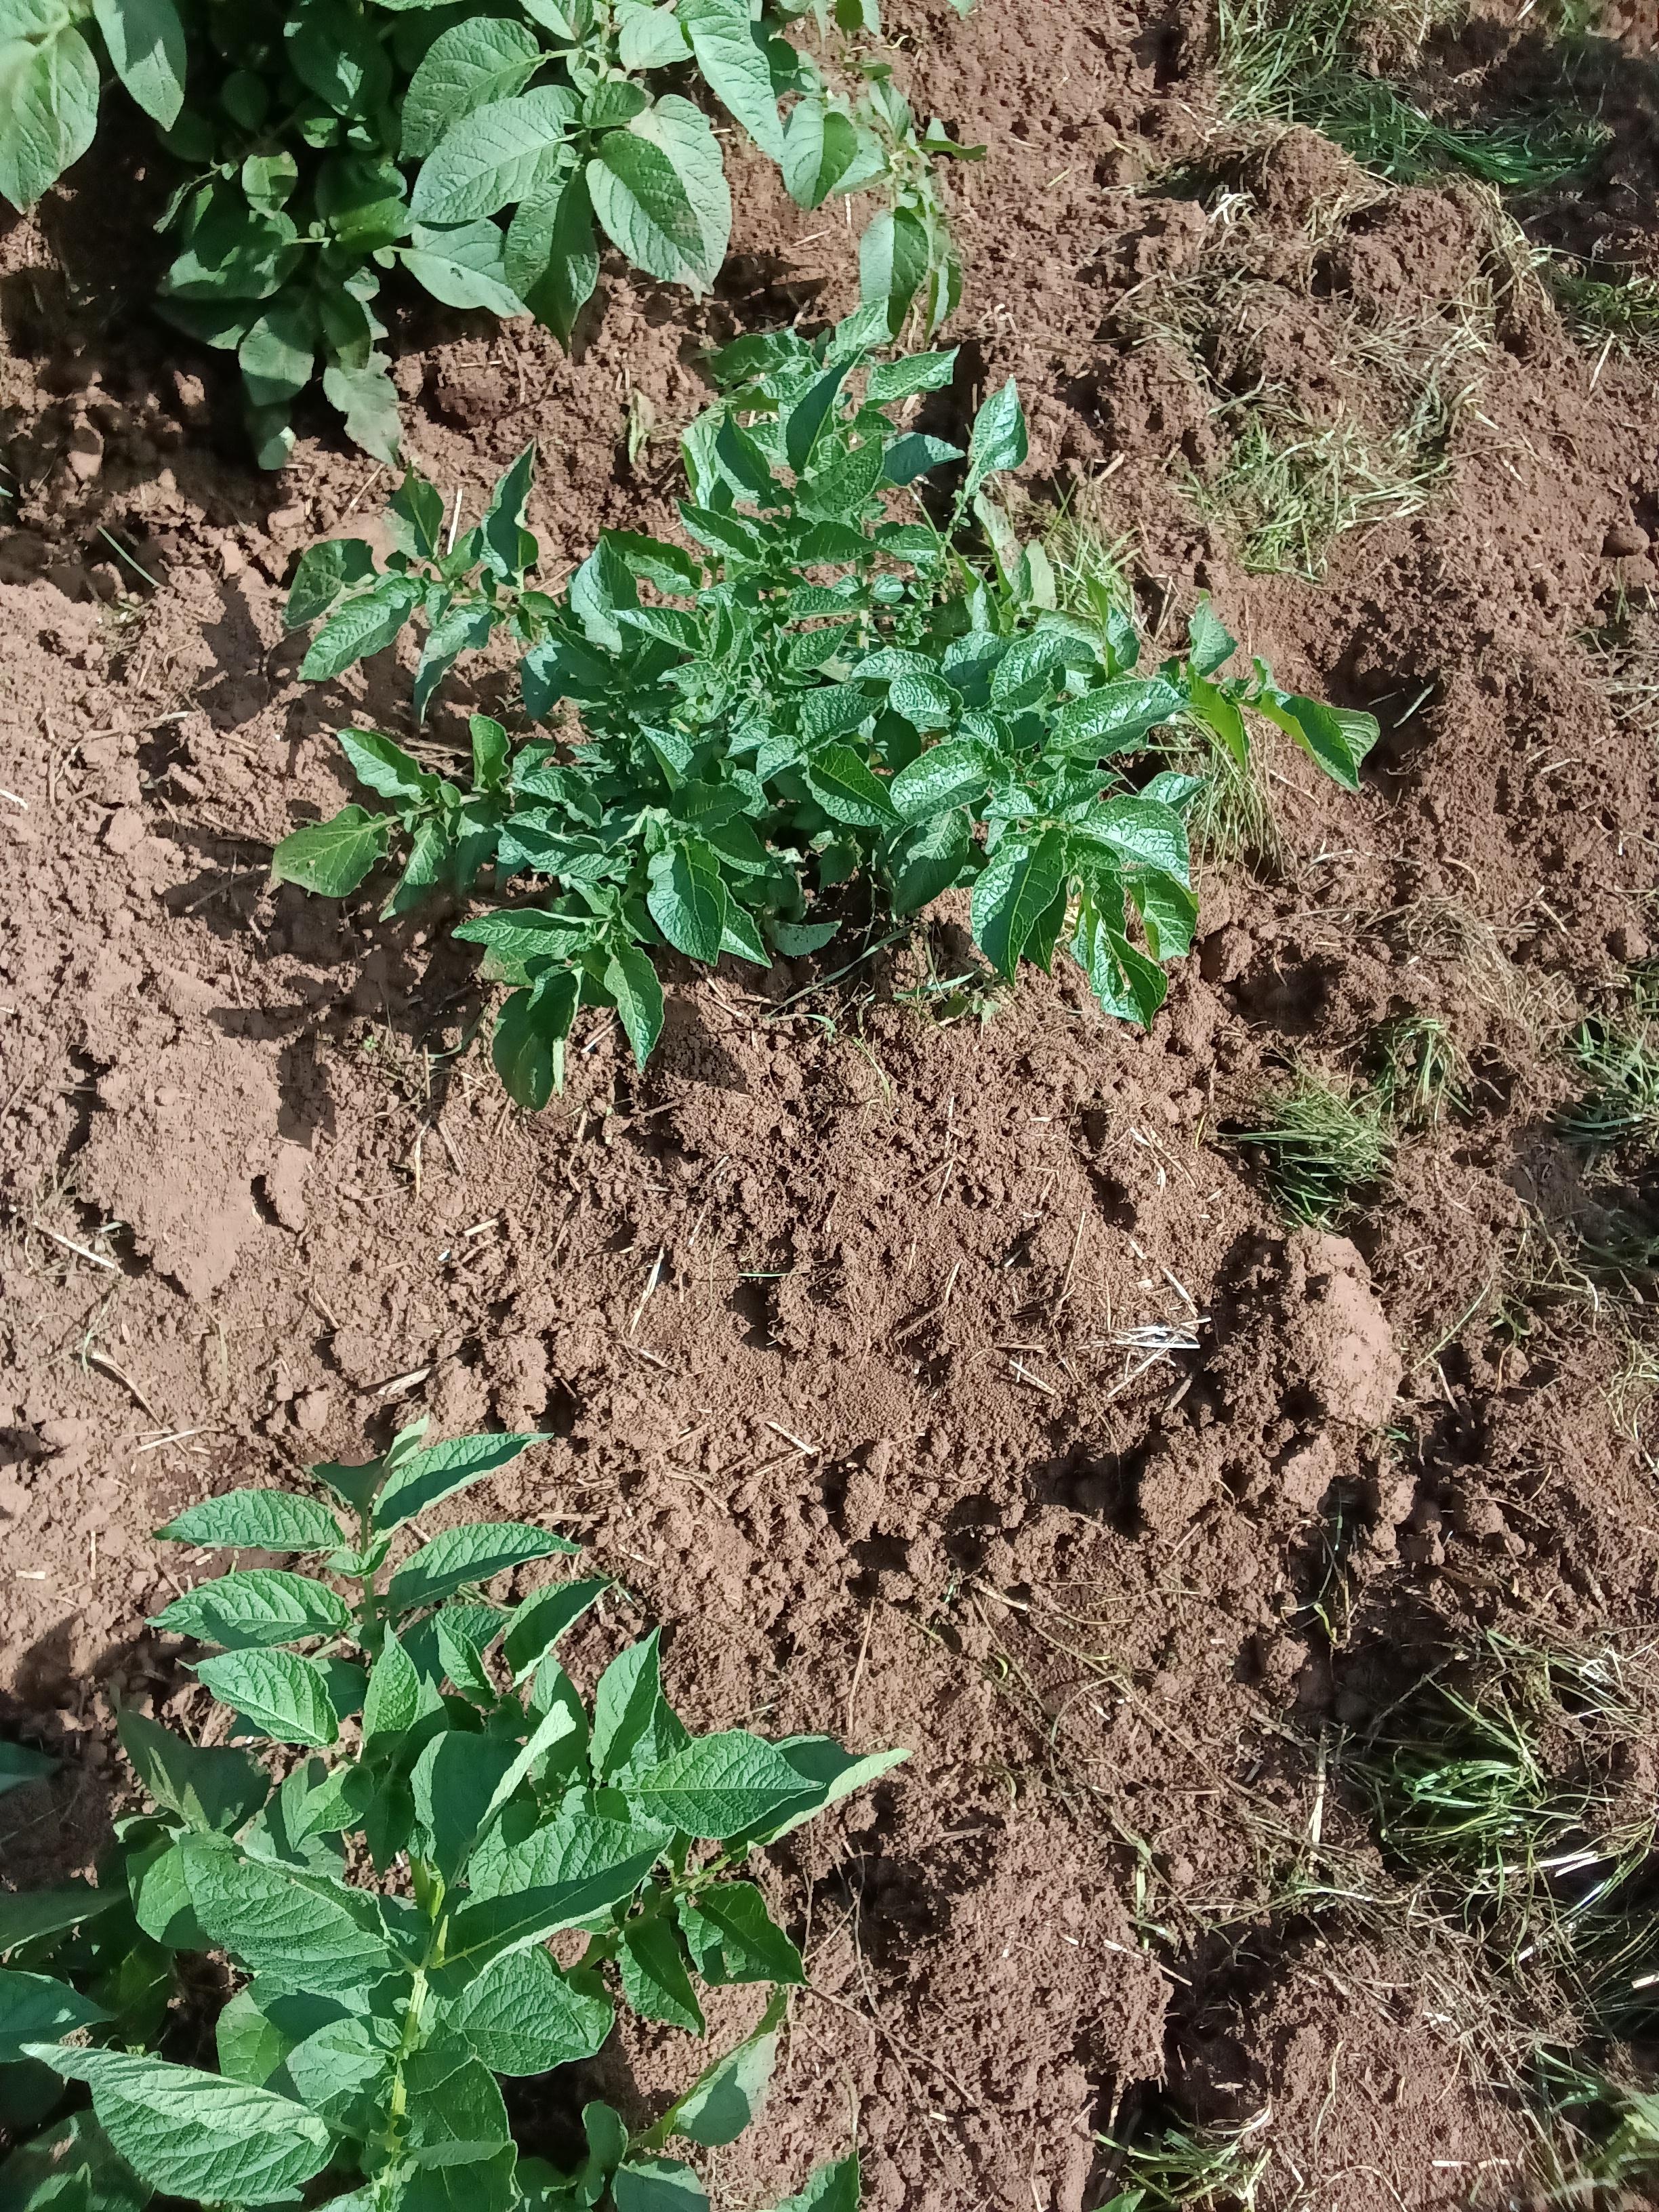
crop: potato
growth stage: vegetative
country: Kenya
